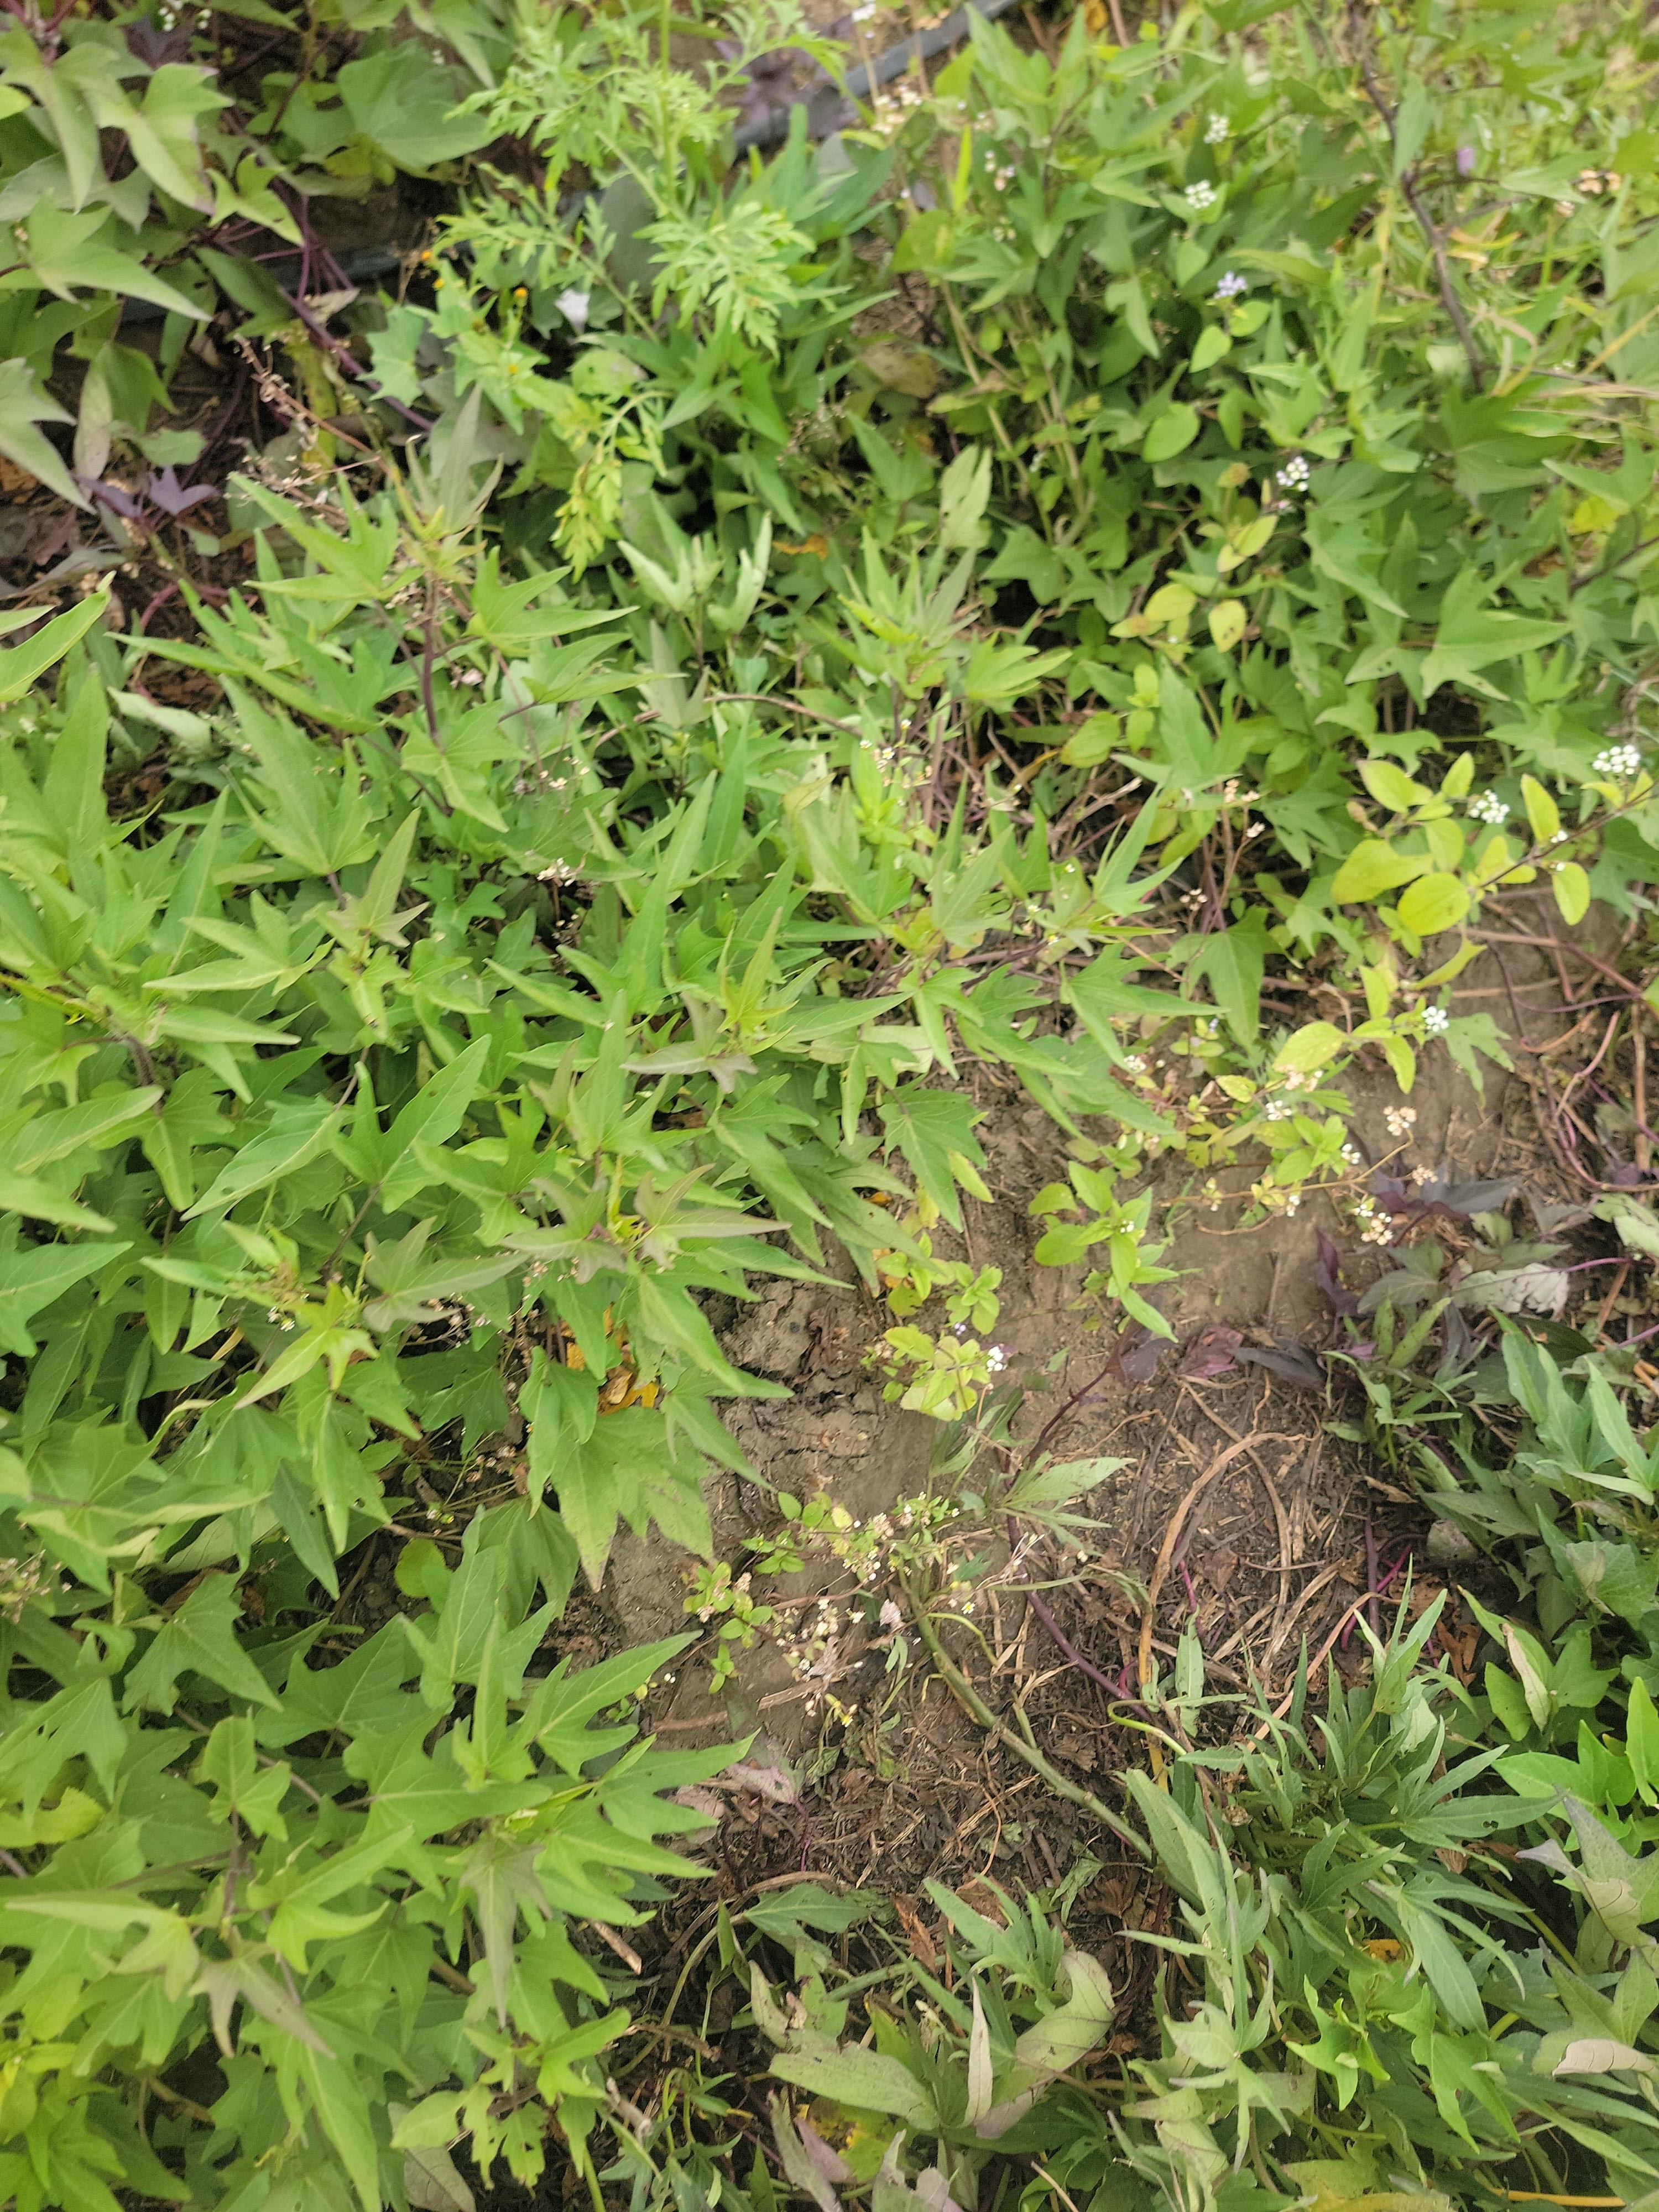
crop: sweet potato
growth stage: flowering
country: Tanzania
